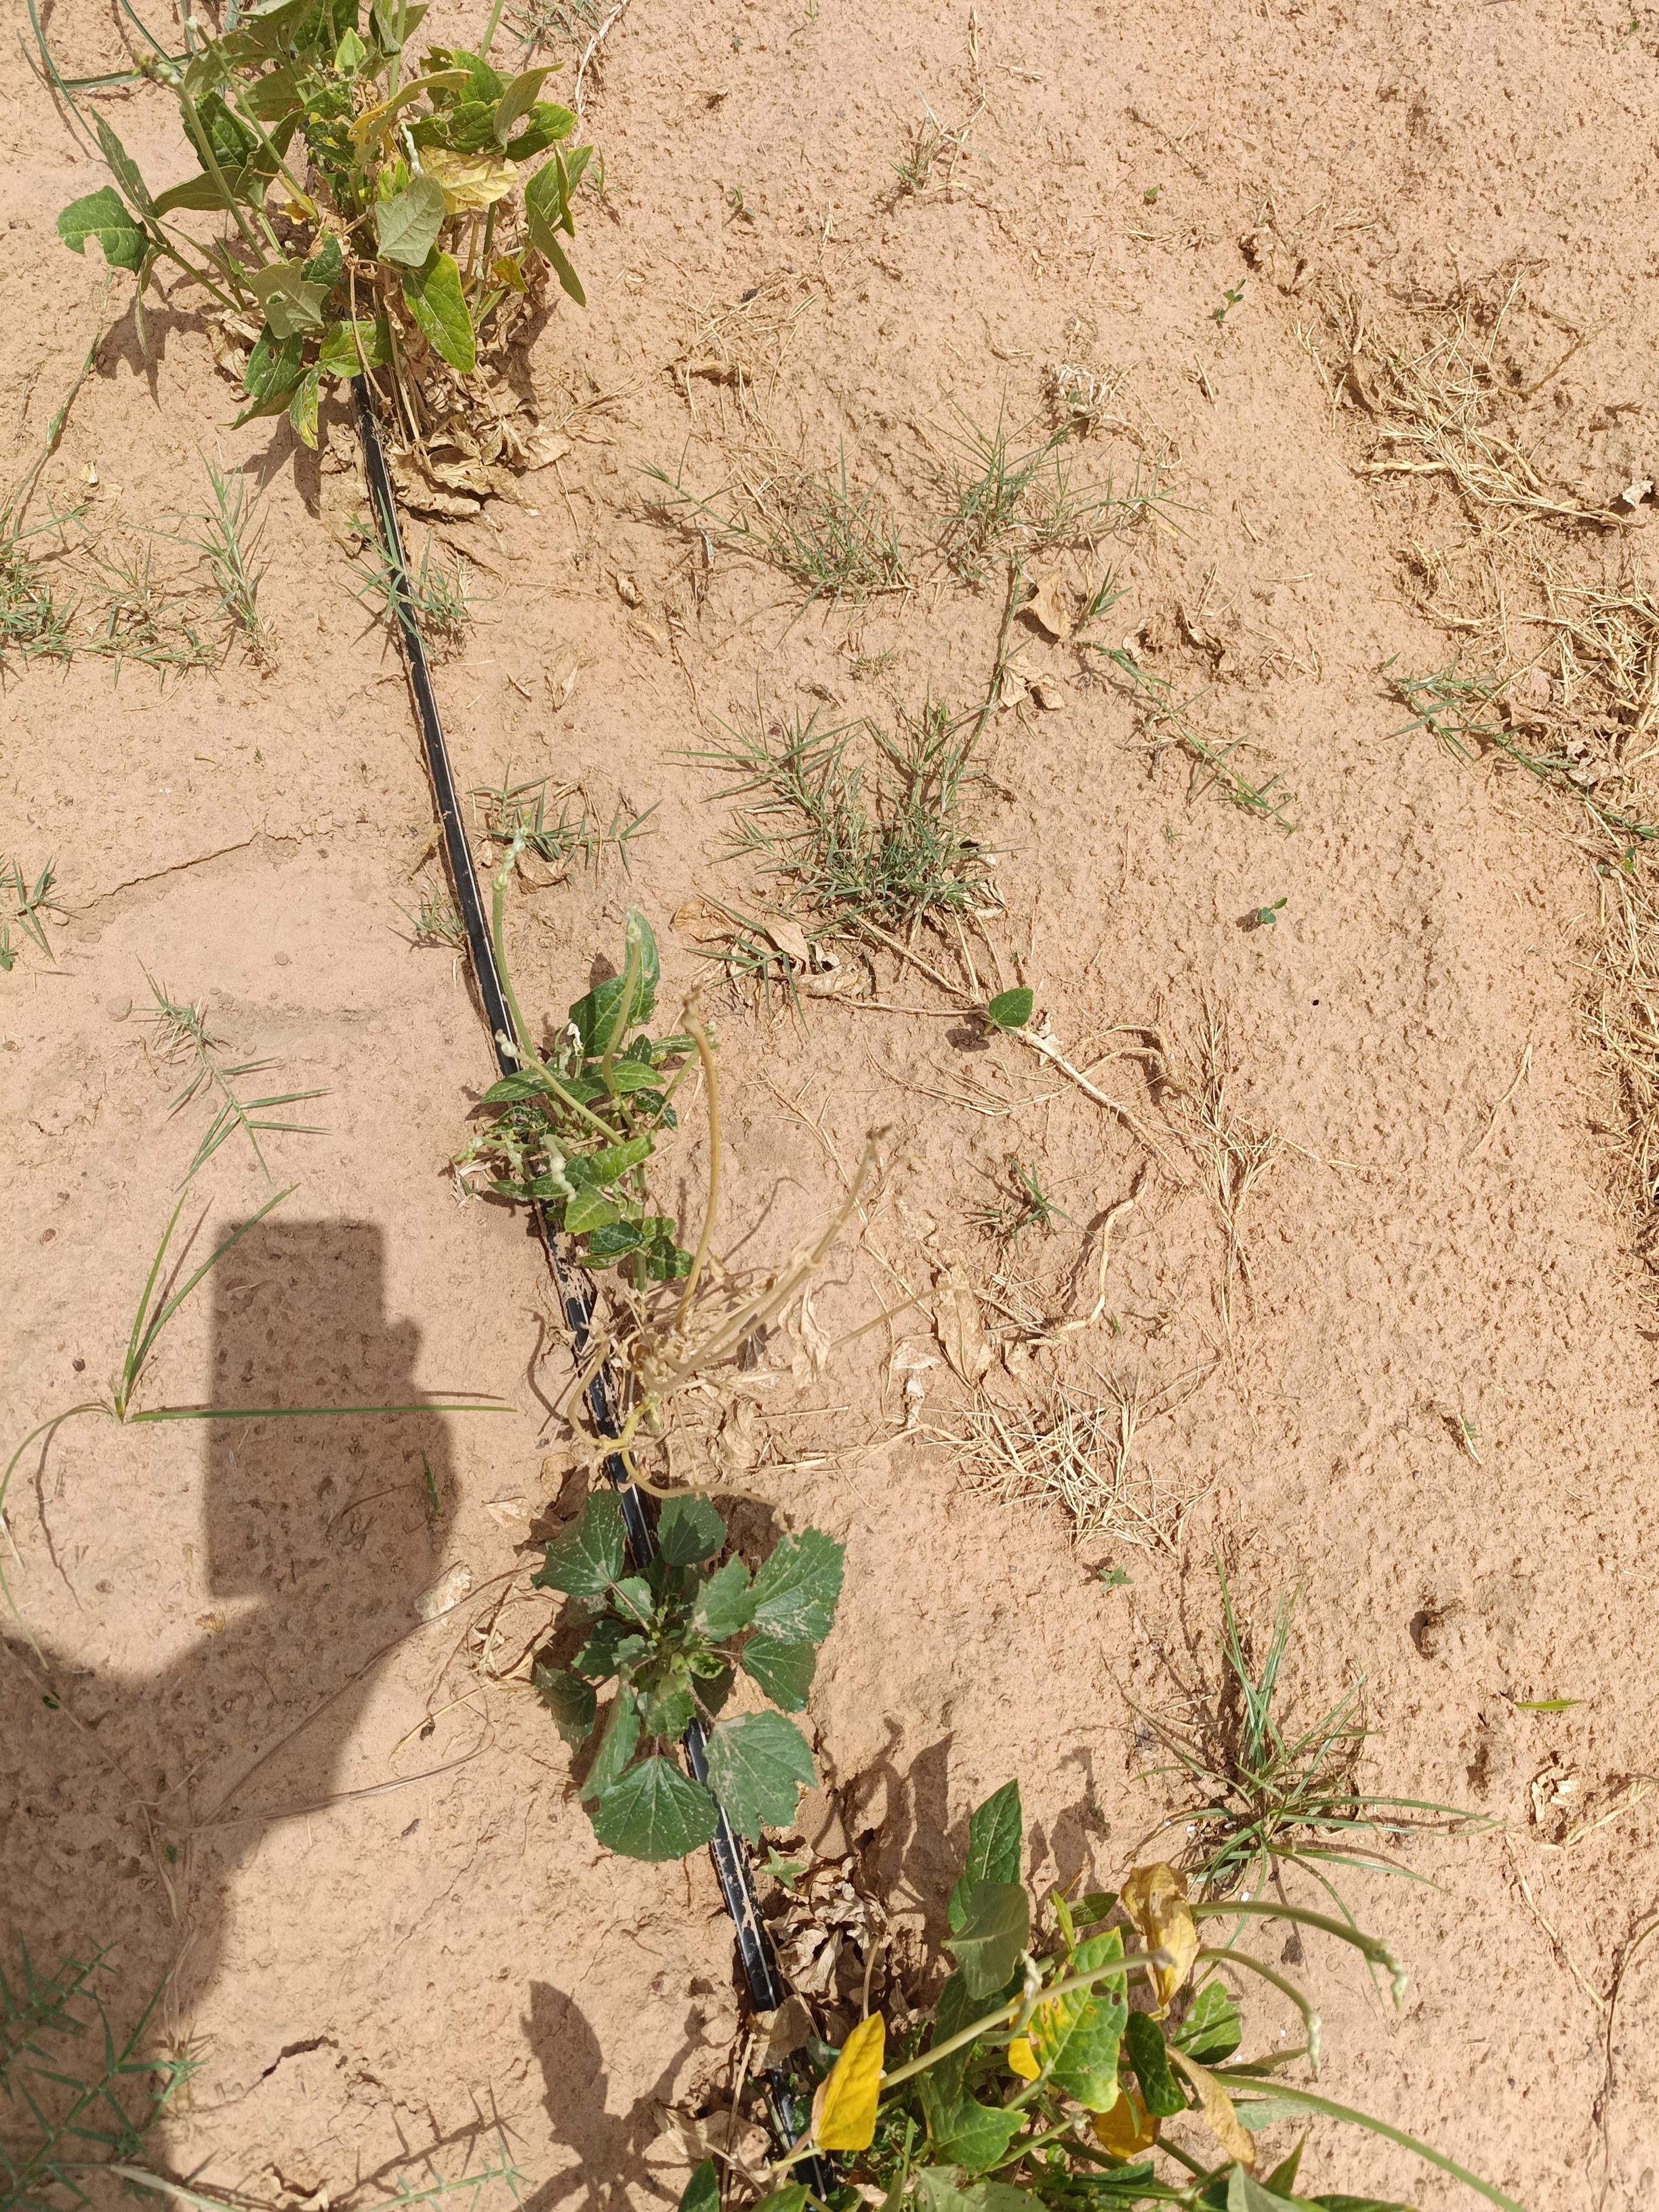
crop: cowpea
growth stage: flowering
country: Nigeria
